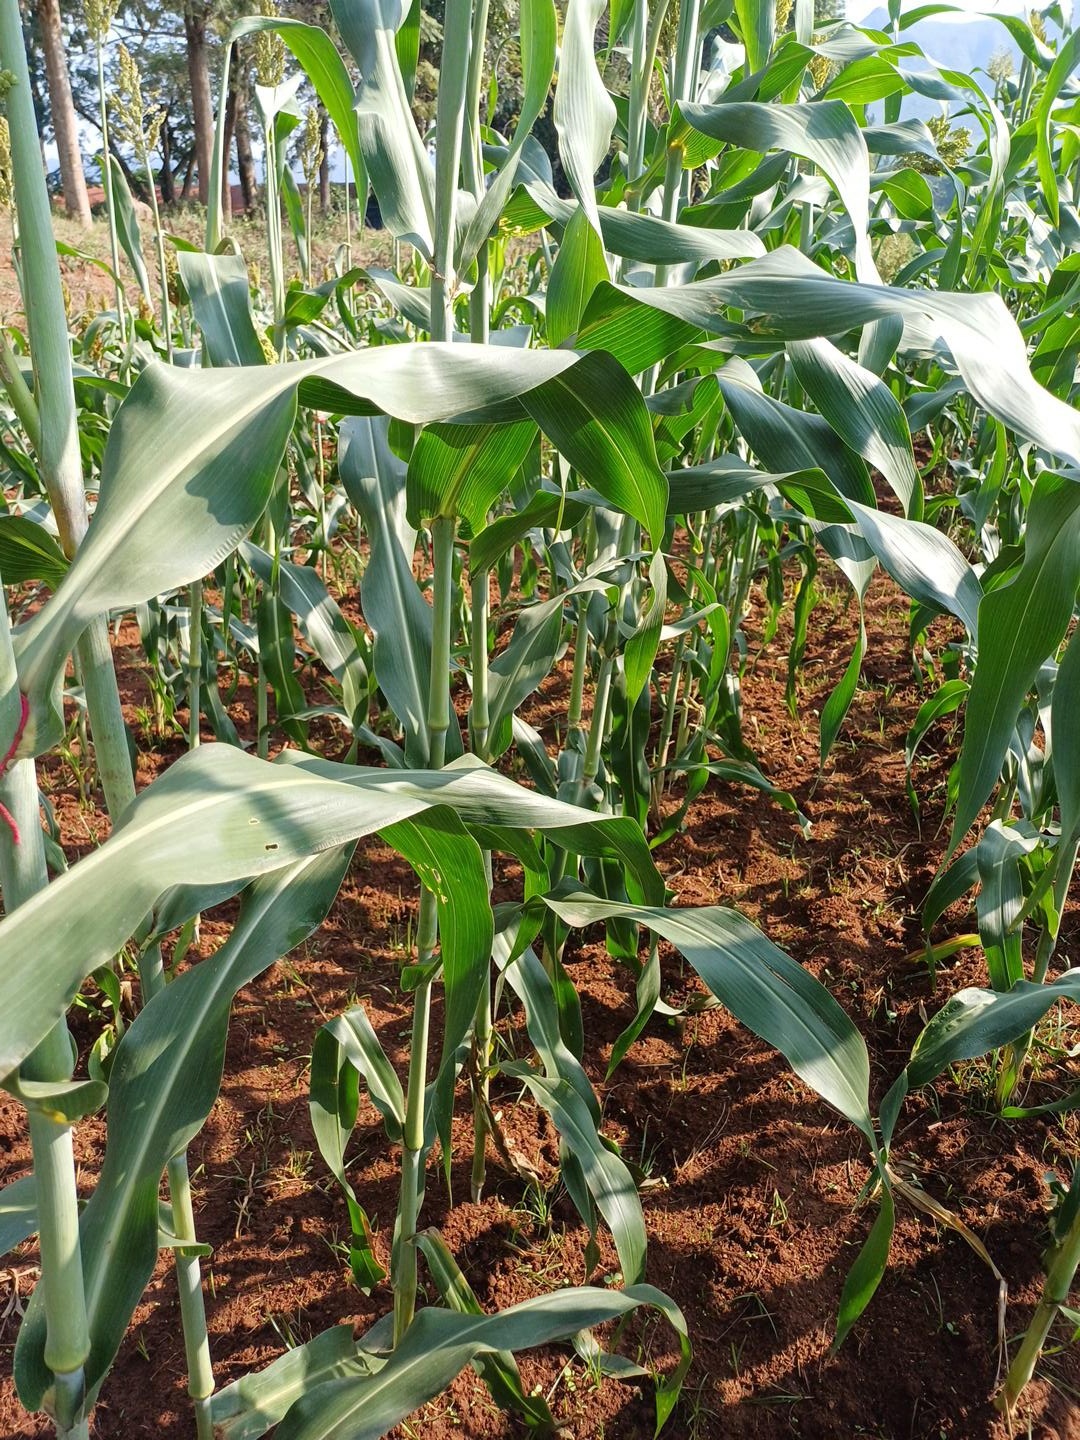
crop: sorghum
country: Kenya
